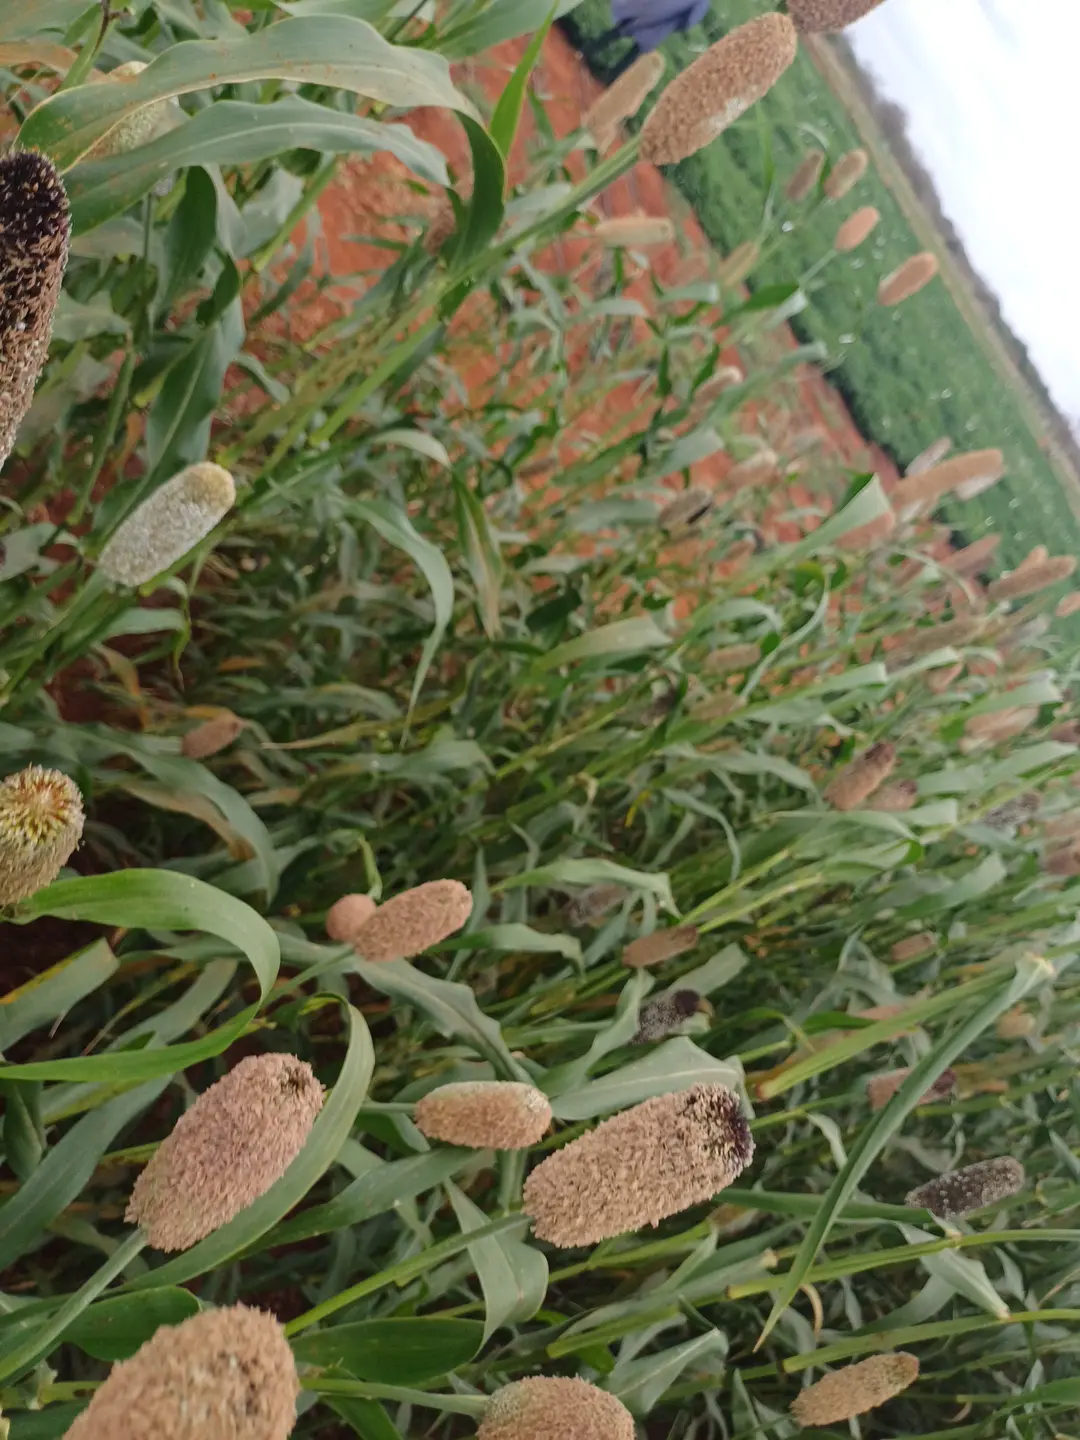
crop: pearl millet
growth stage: filling grain
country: Kenya
